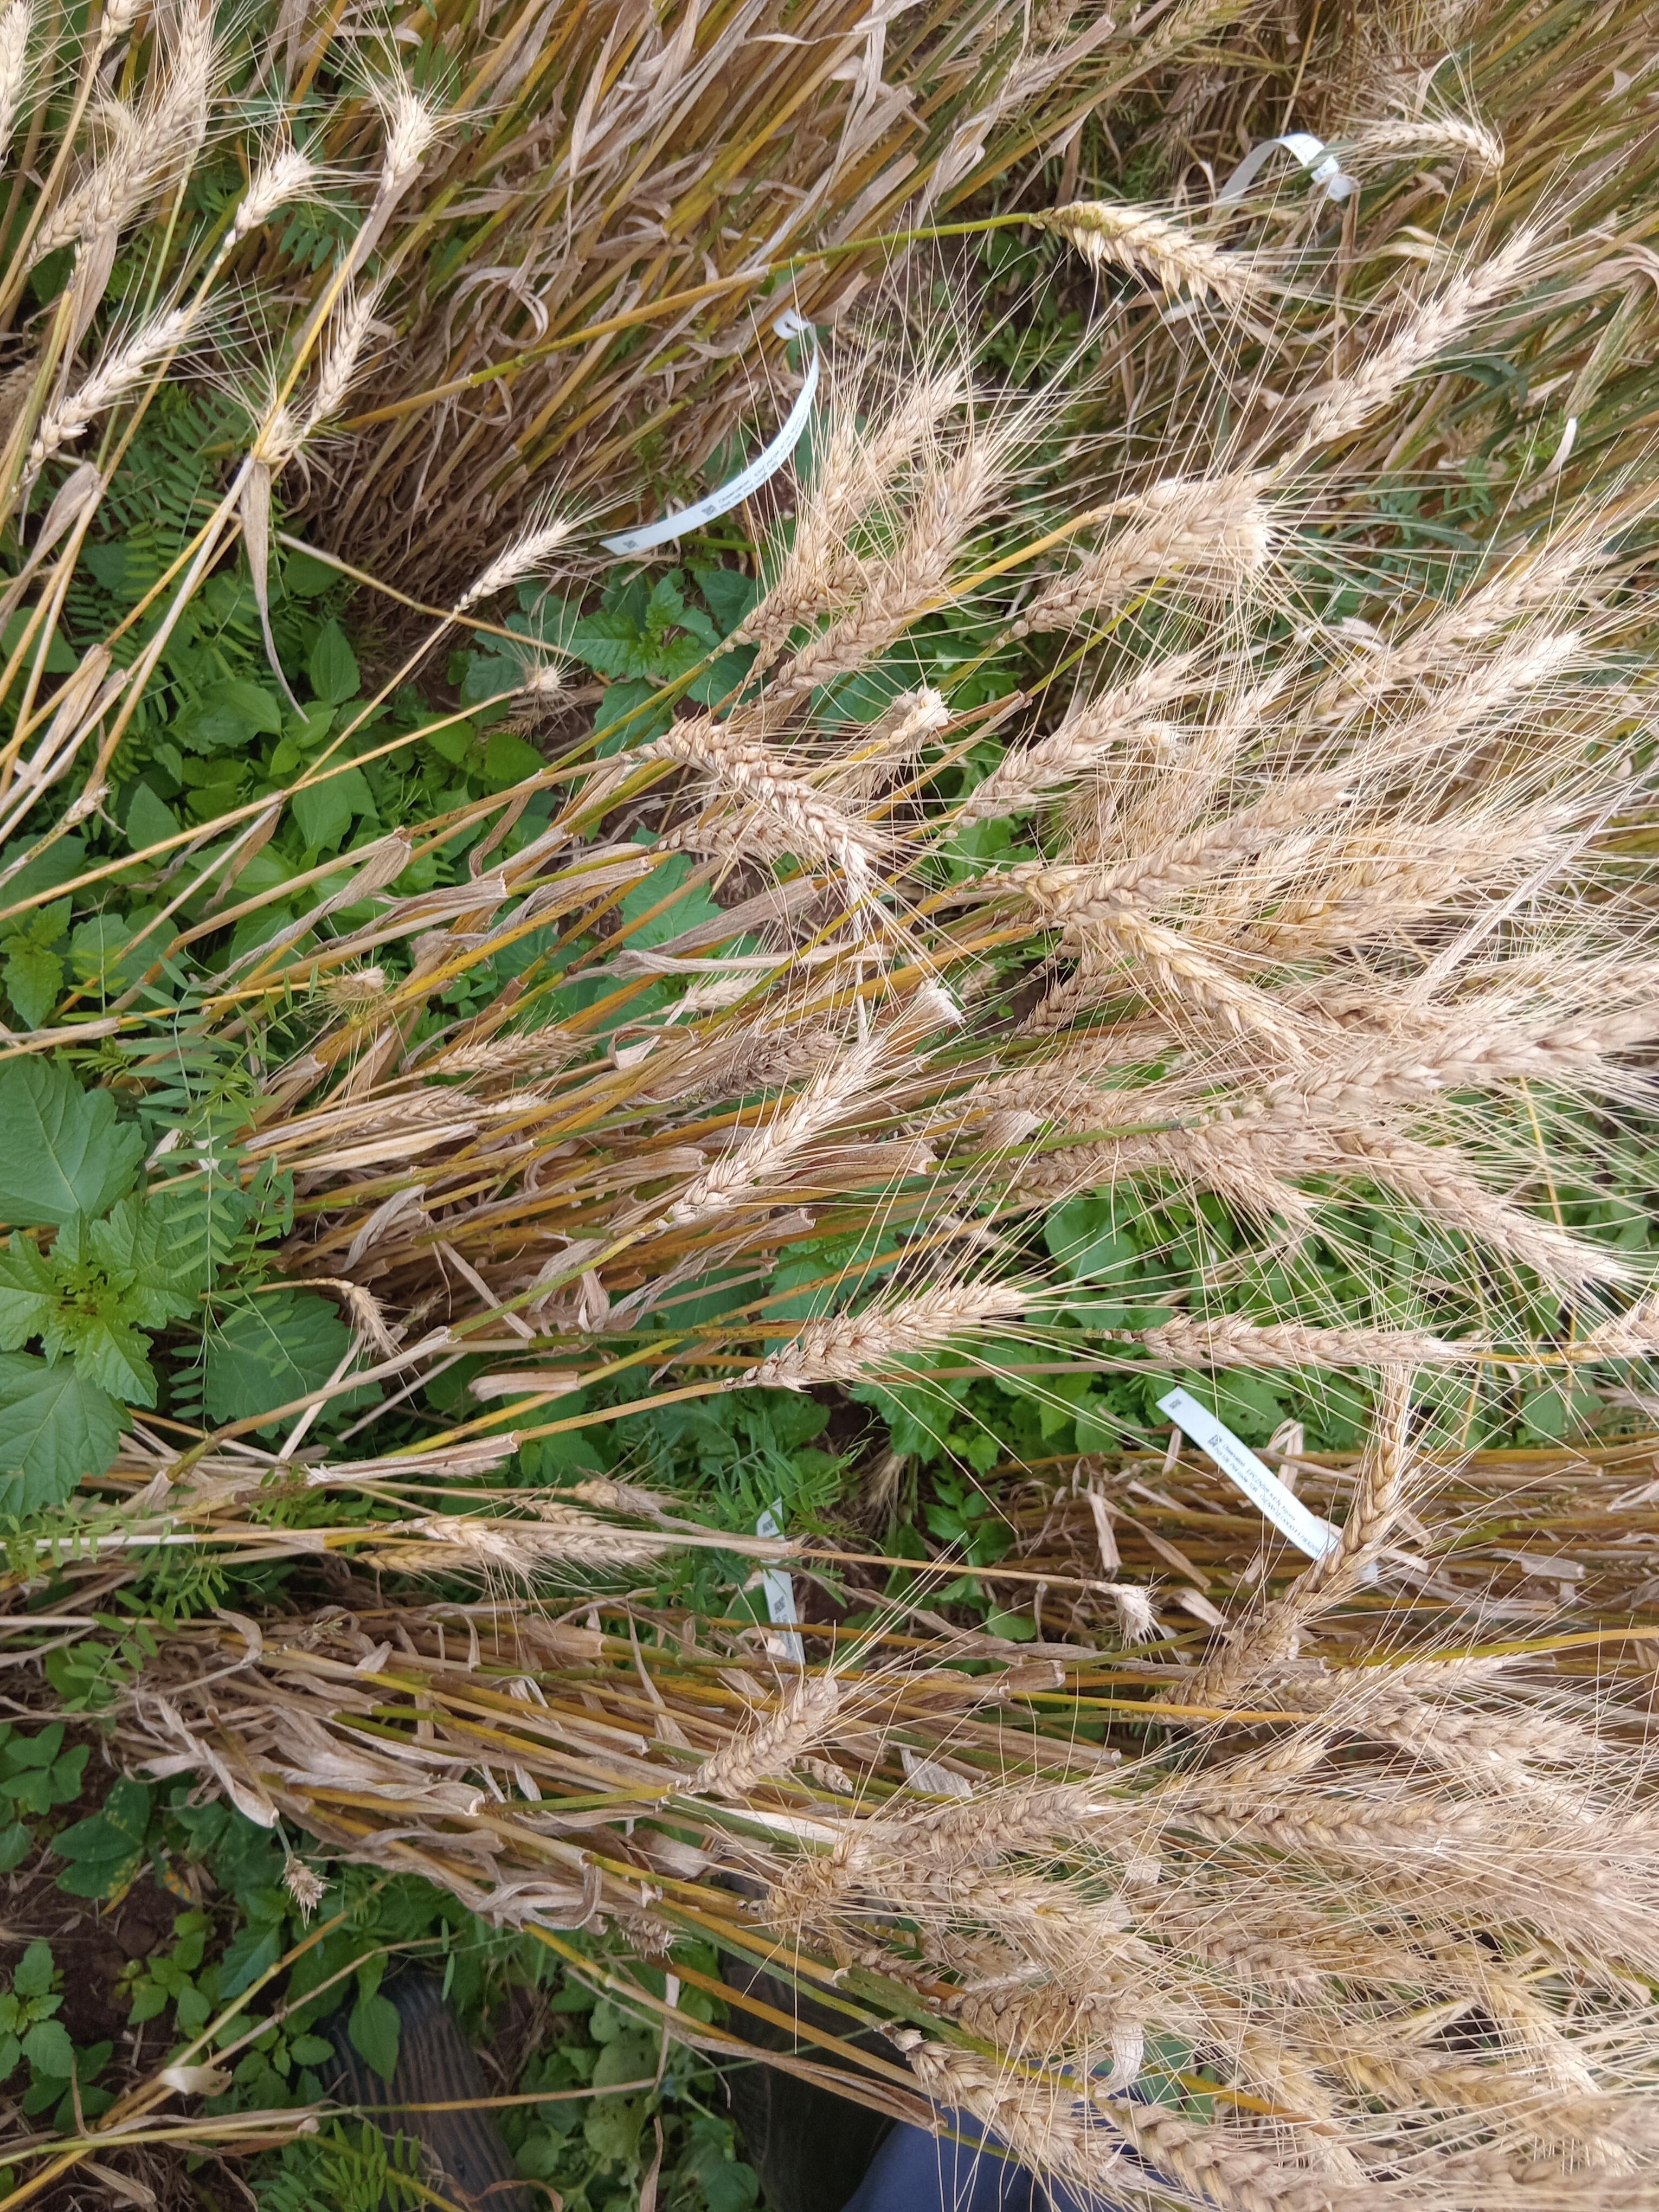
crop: wheat
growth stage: maturity
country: Kenya
